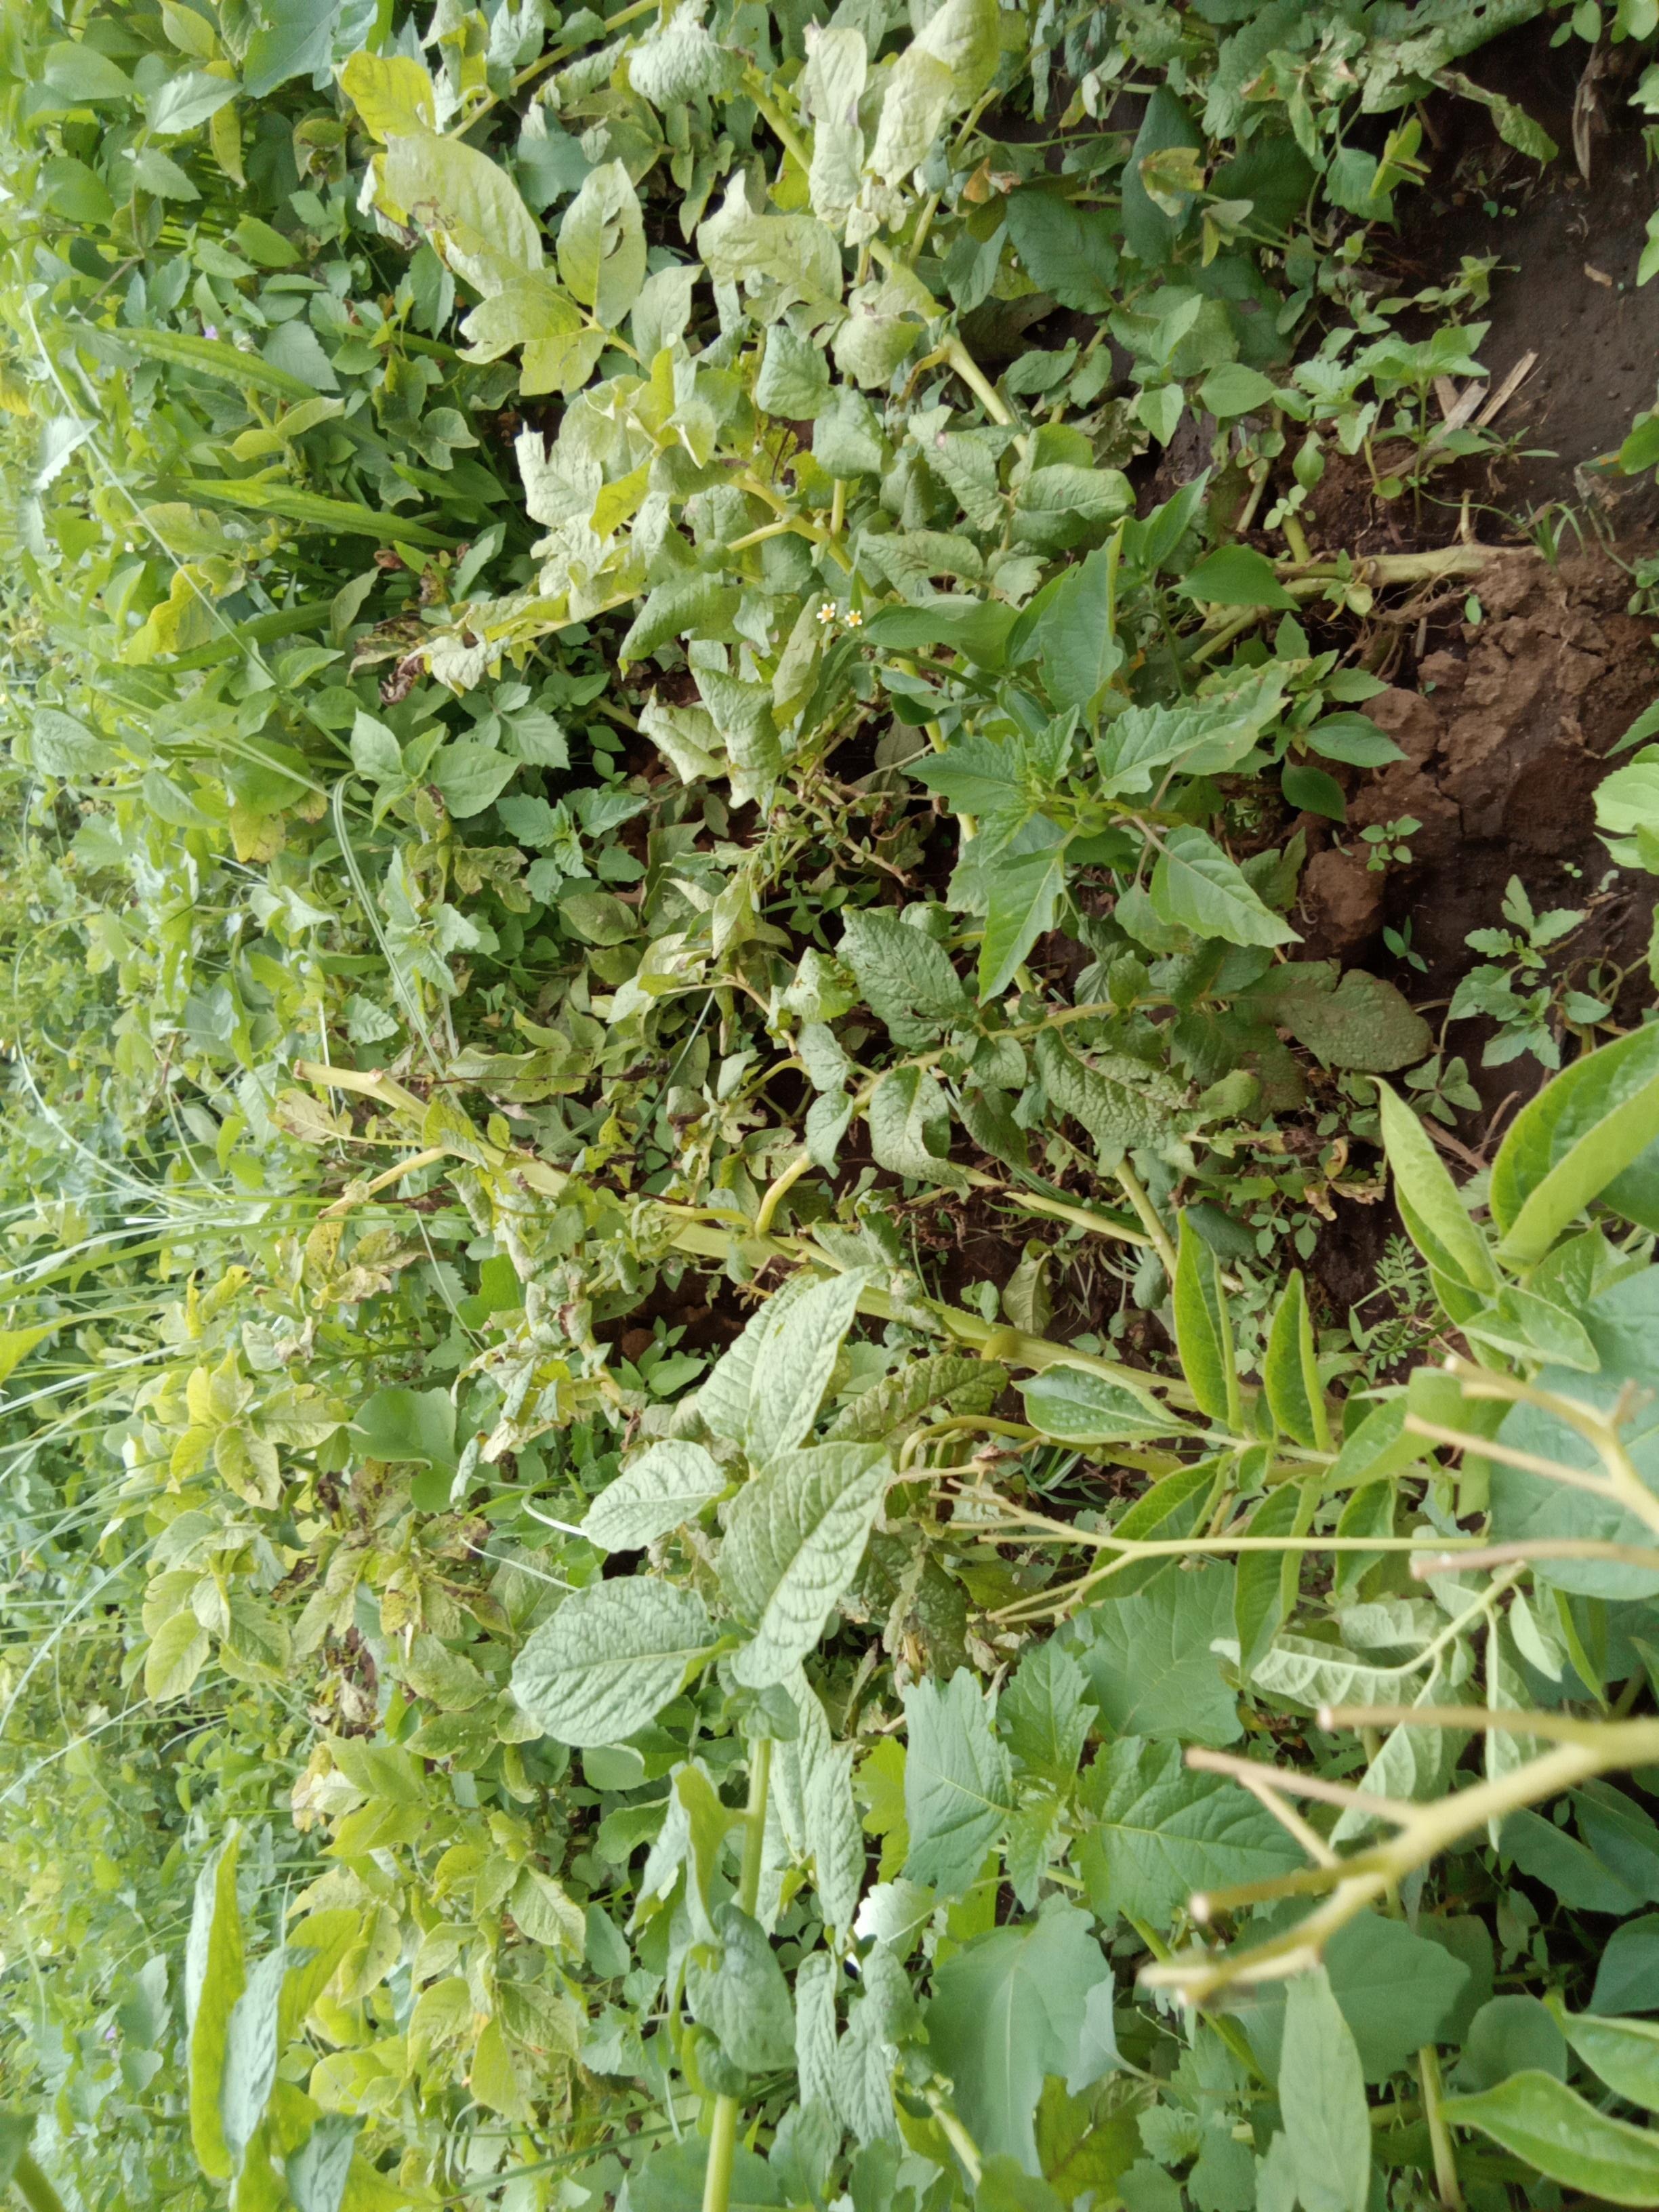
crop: potato
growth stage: vegetative
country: Kenya
